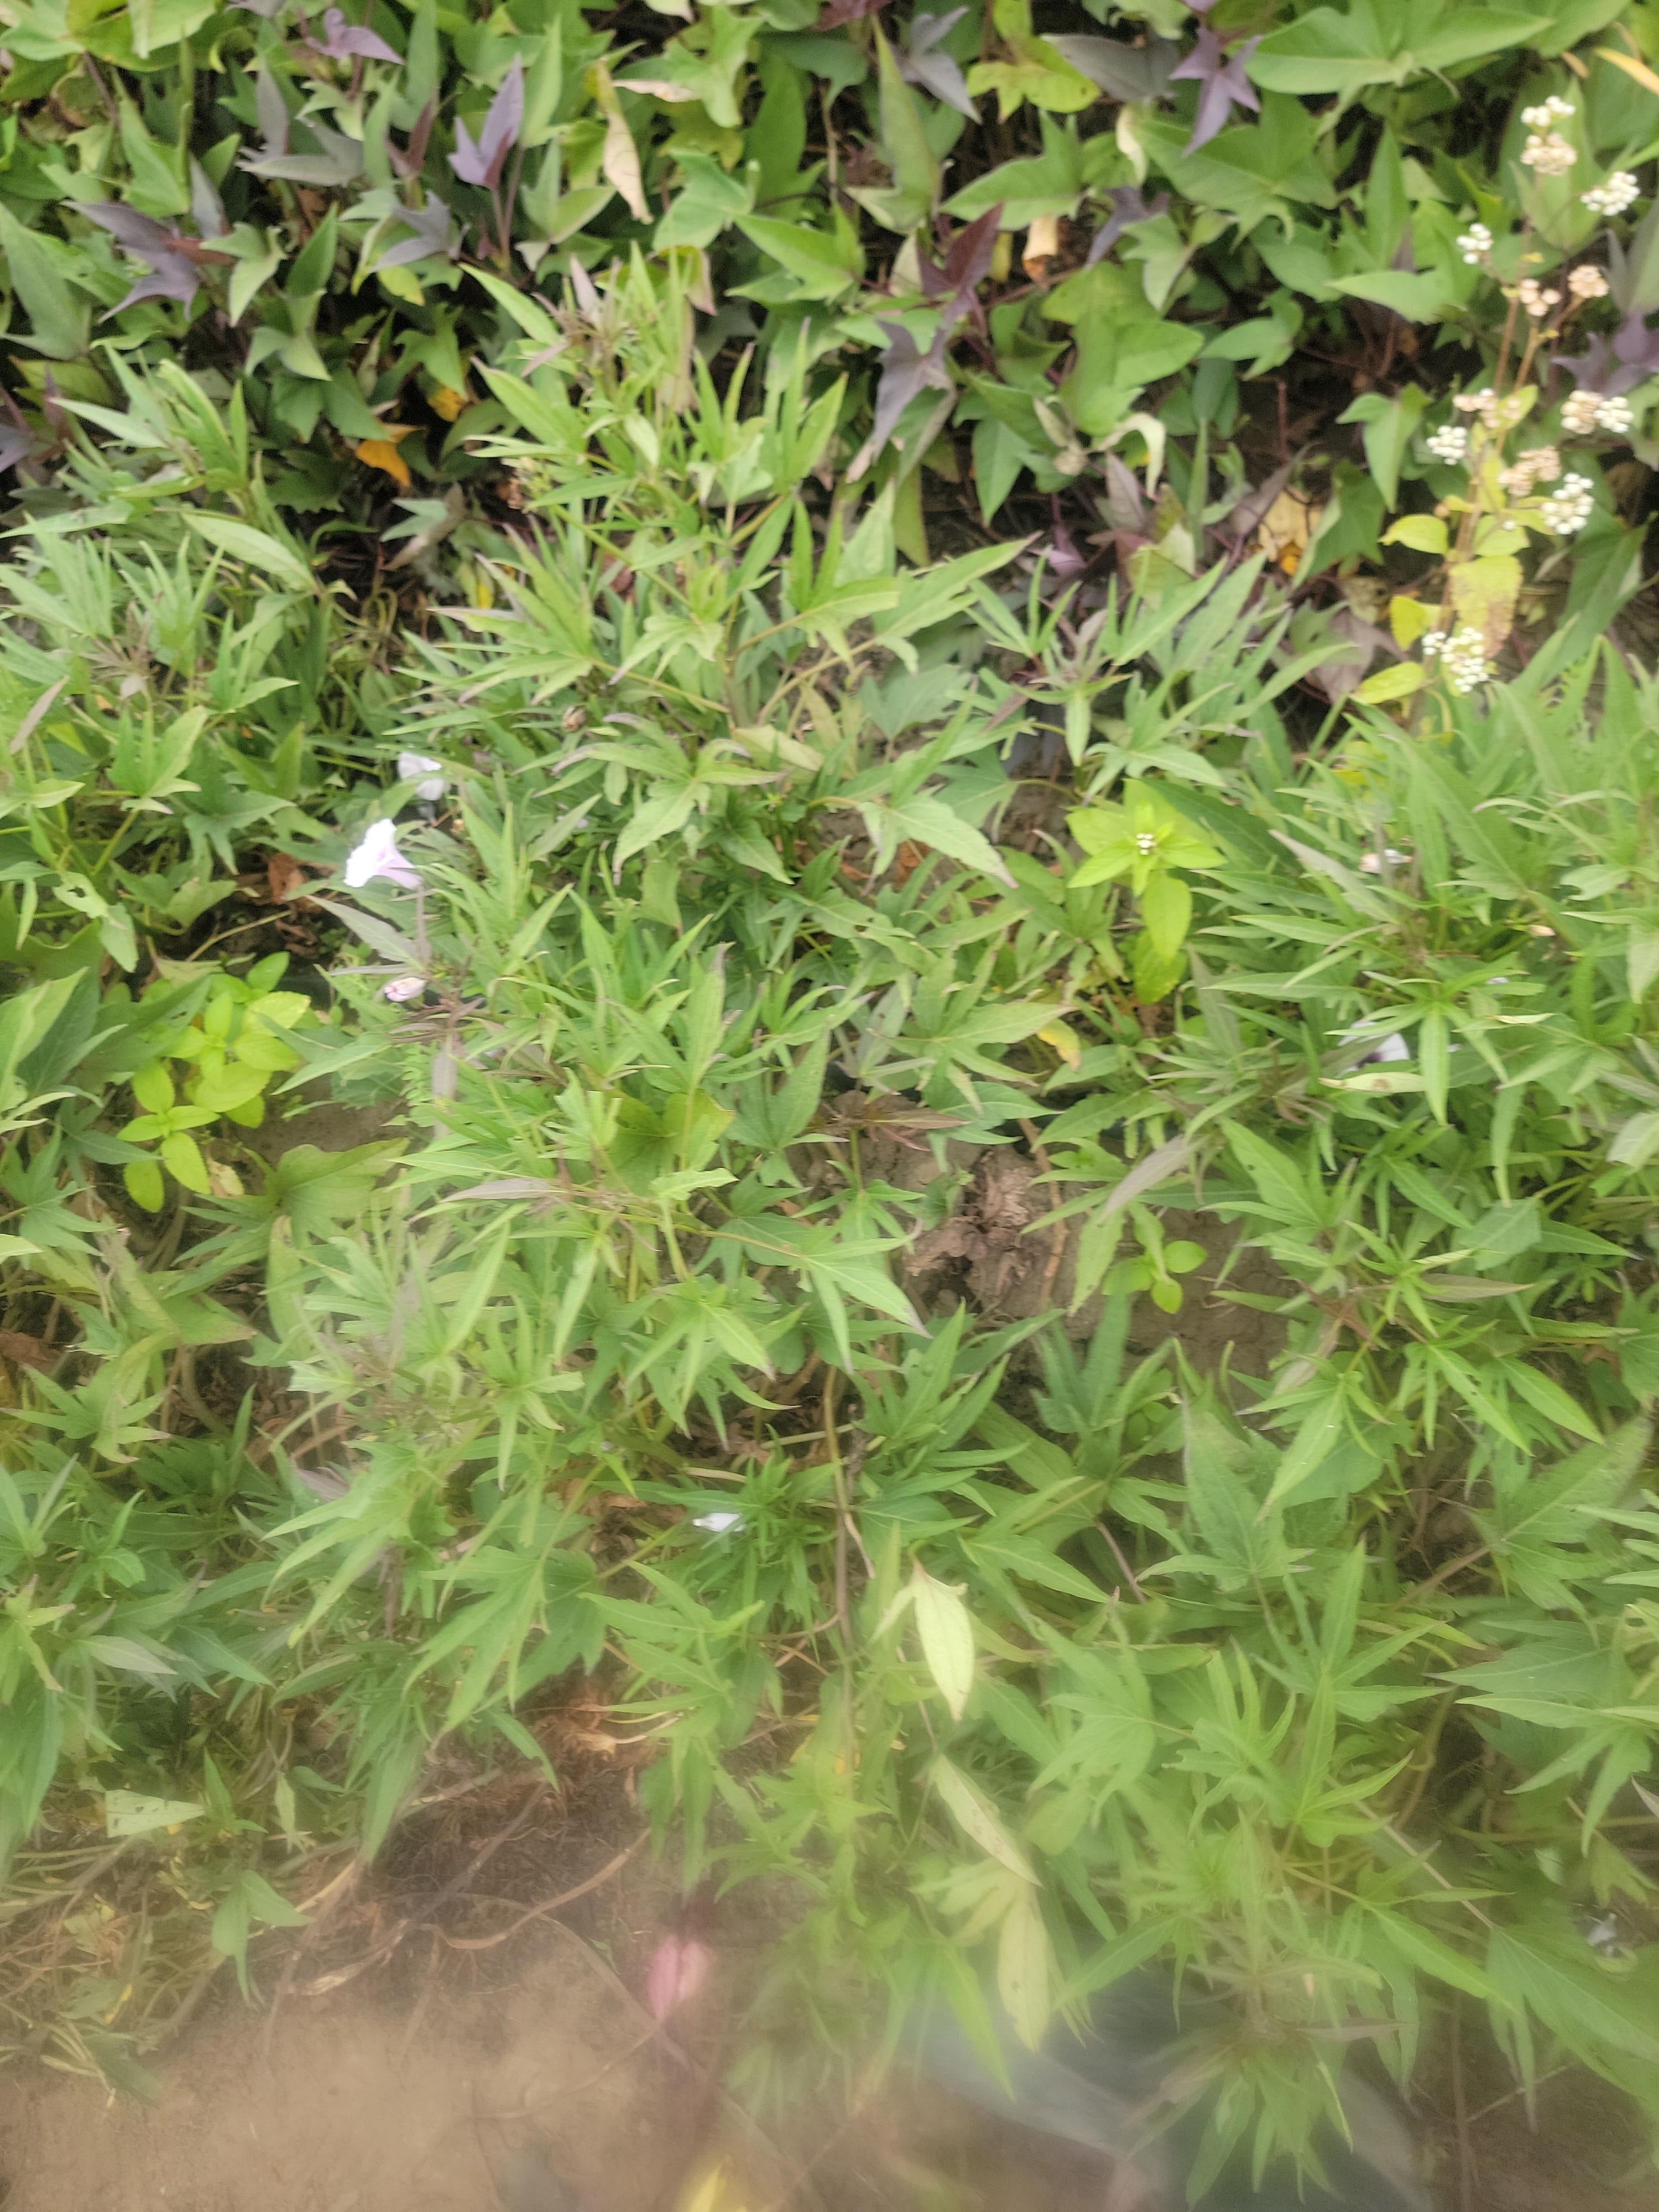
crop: sweet potato
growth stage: flowering
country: Tanzania
